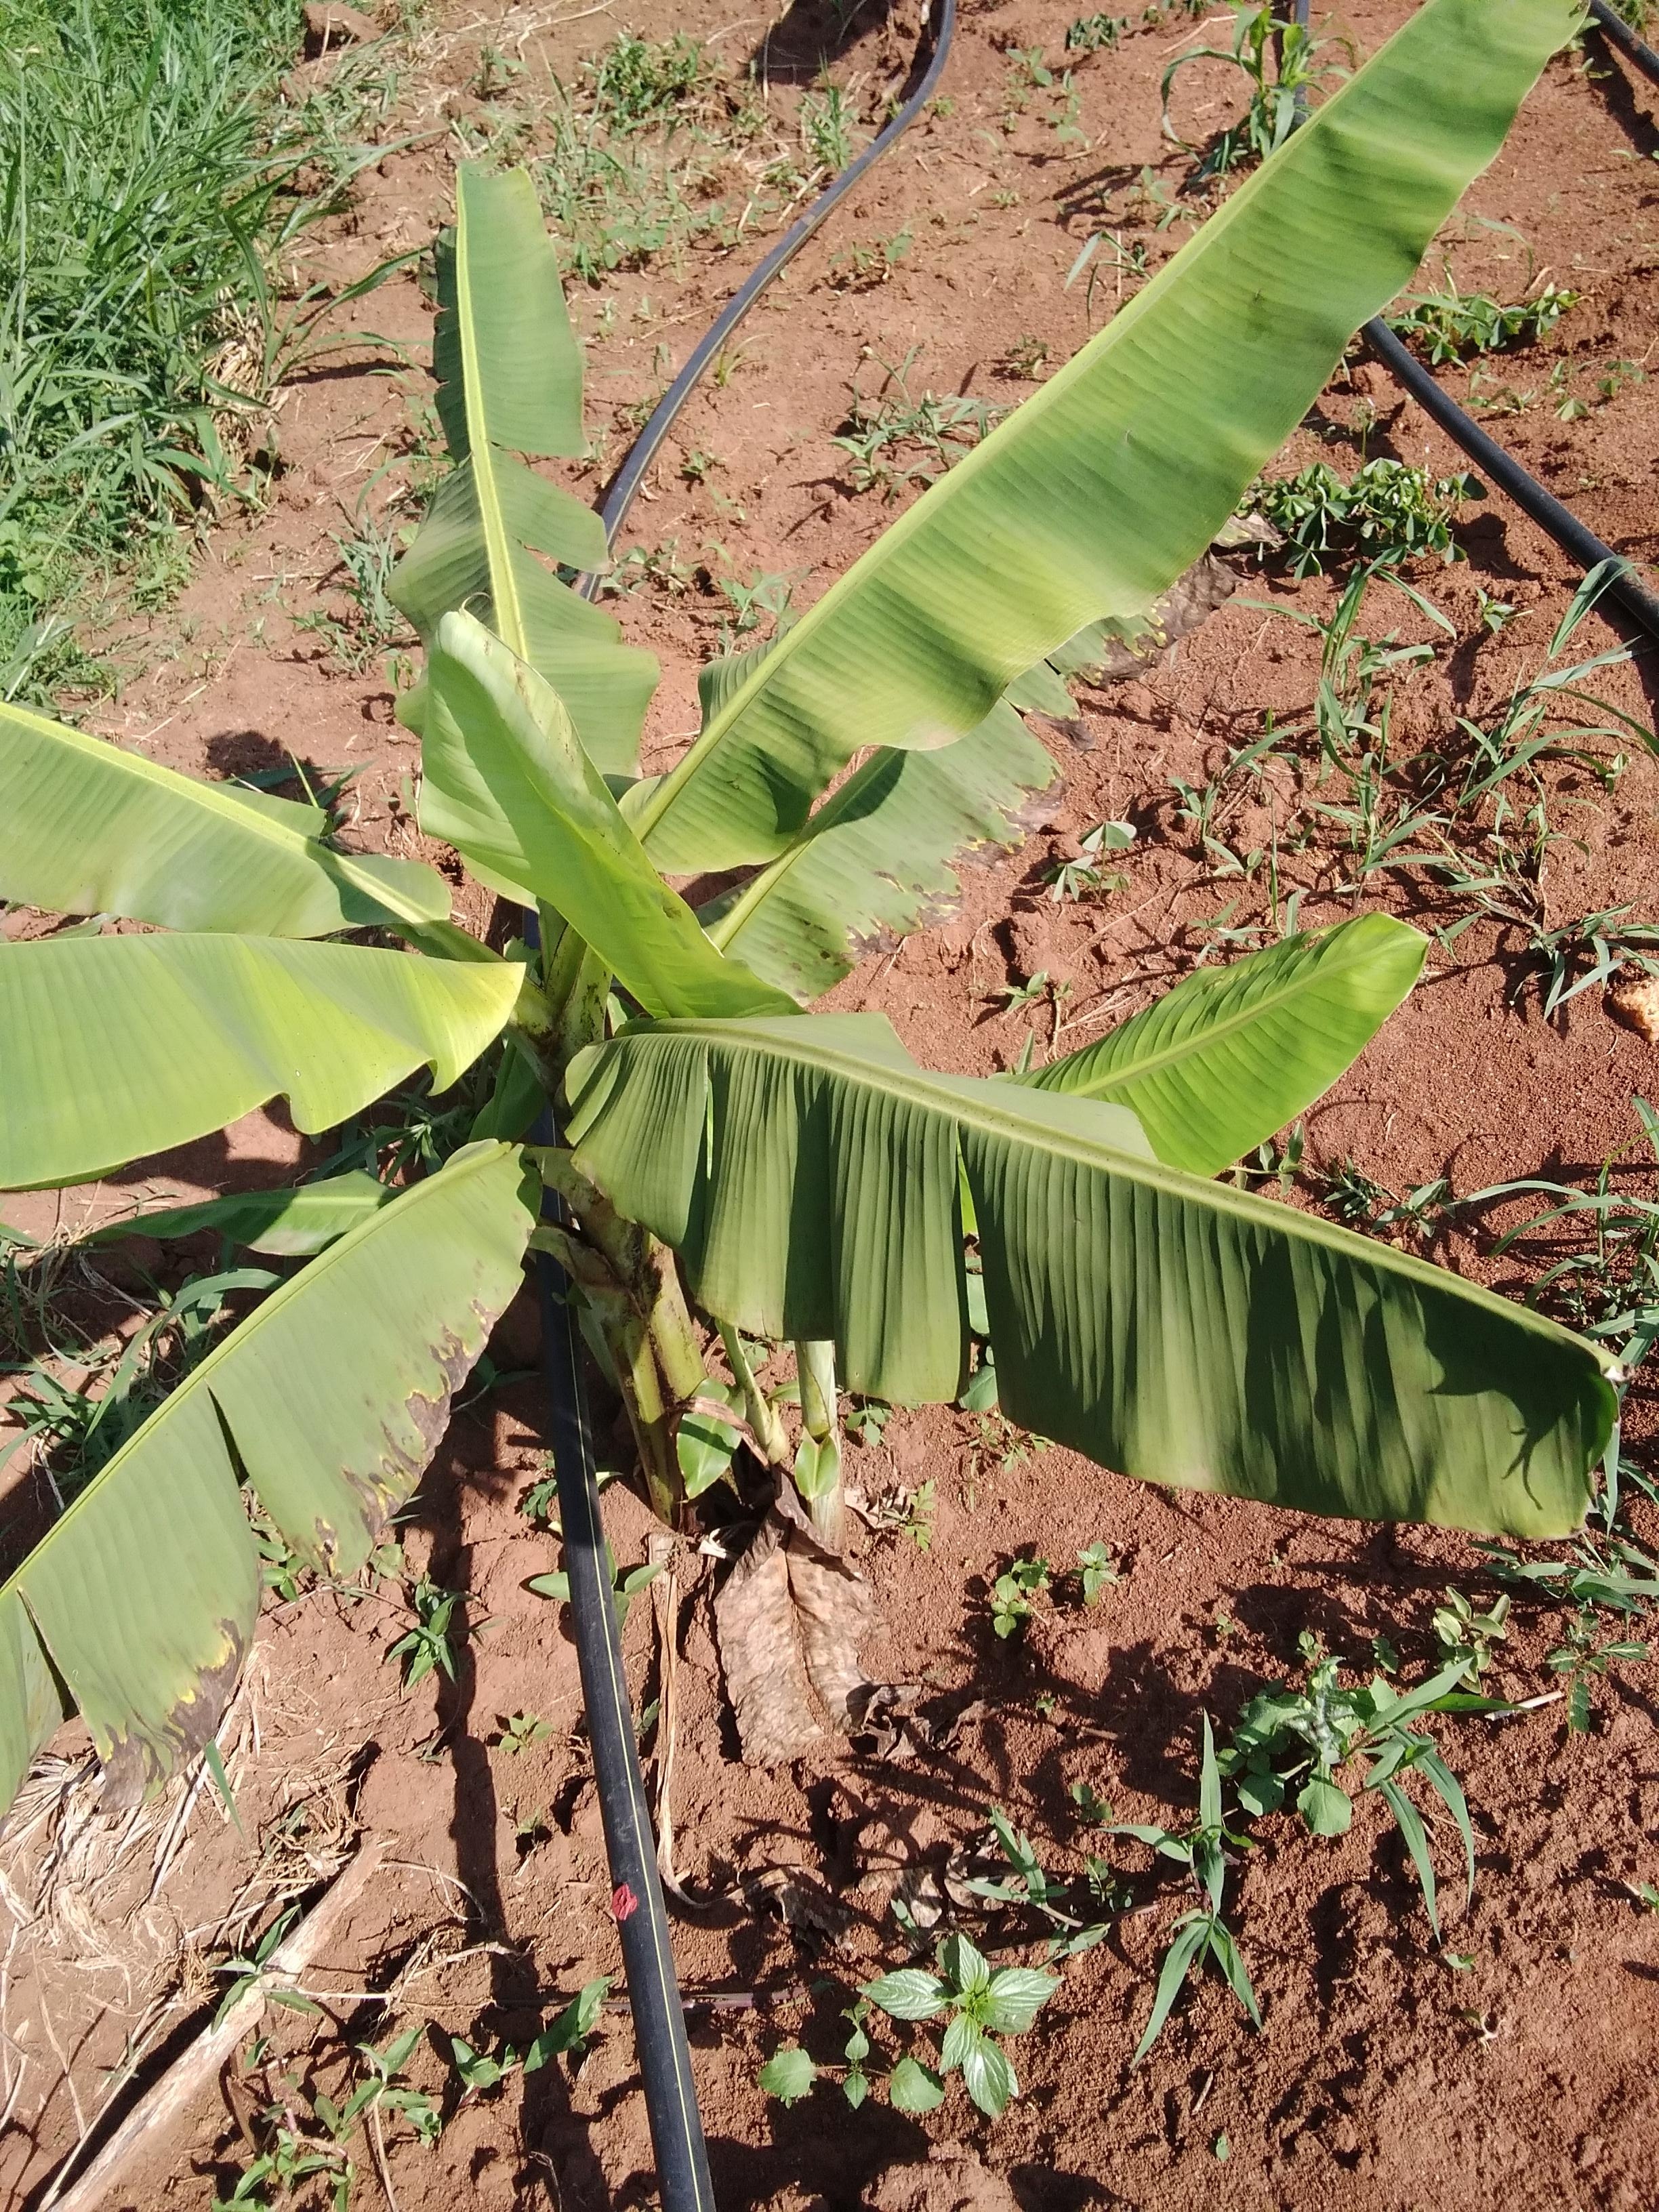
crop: banana
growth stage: vegetative
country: Uganda
